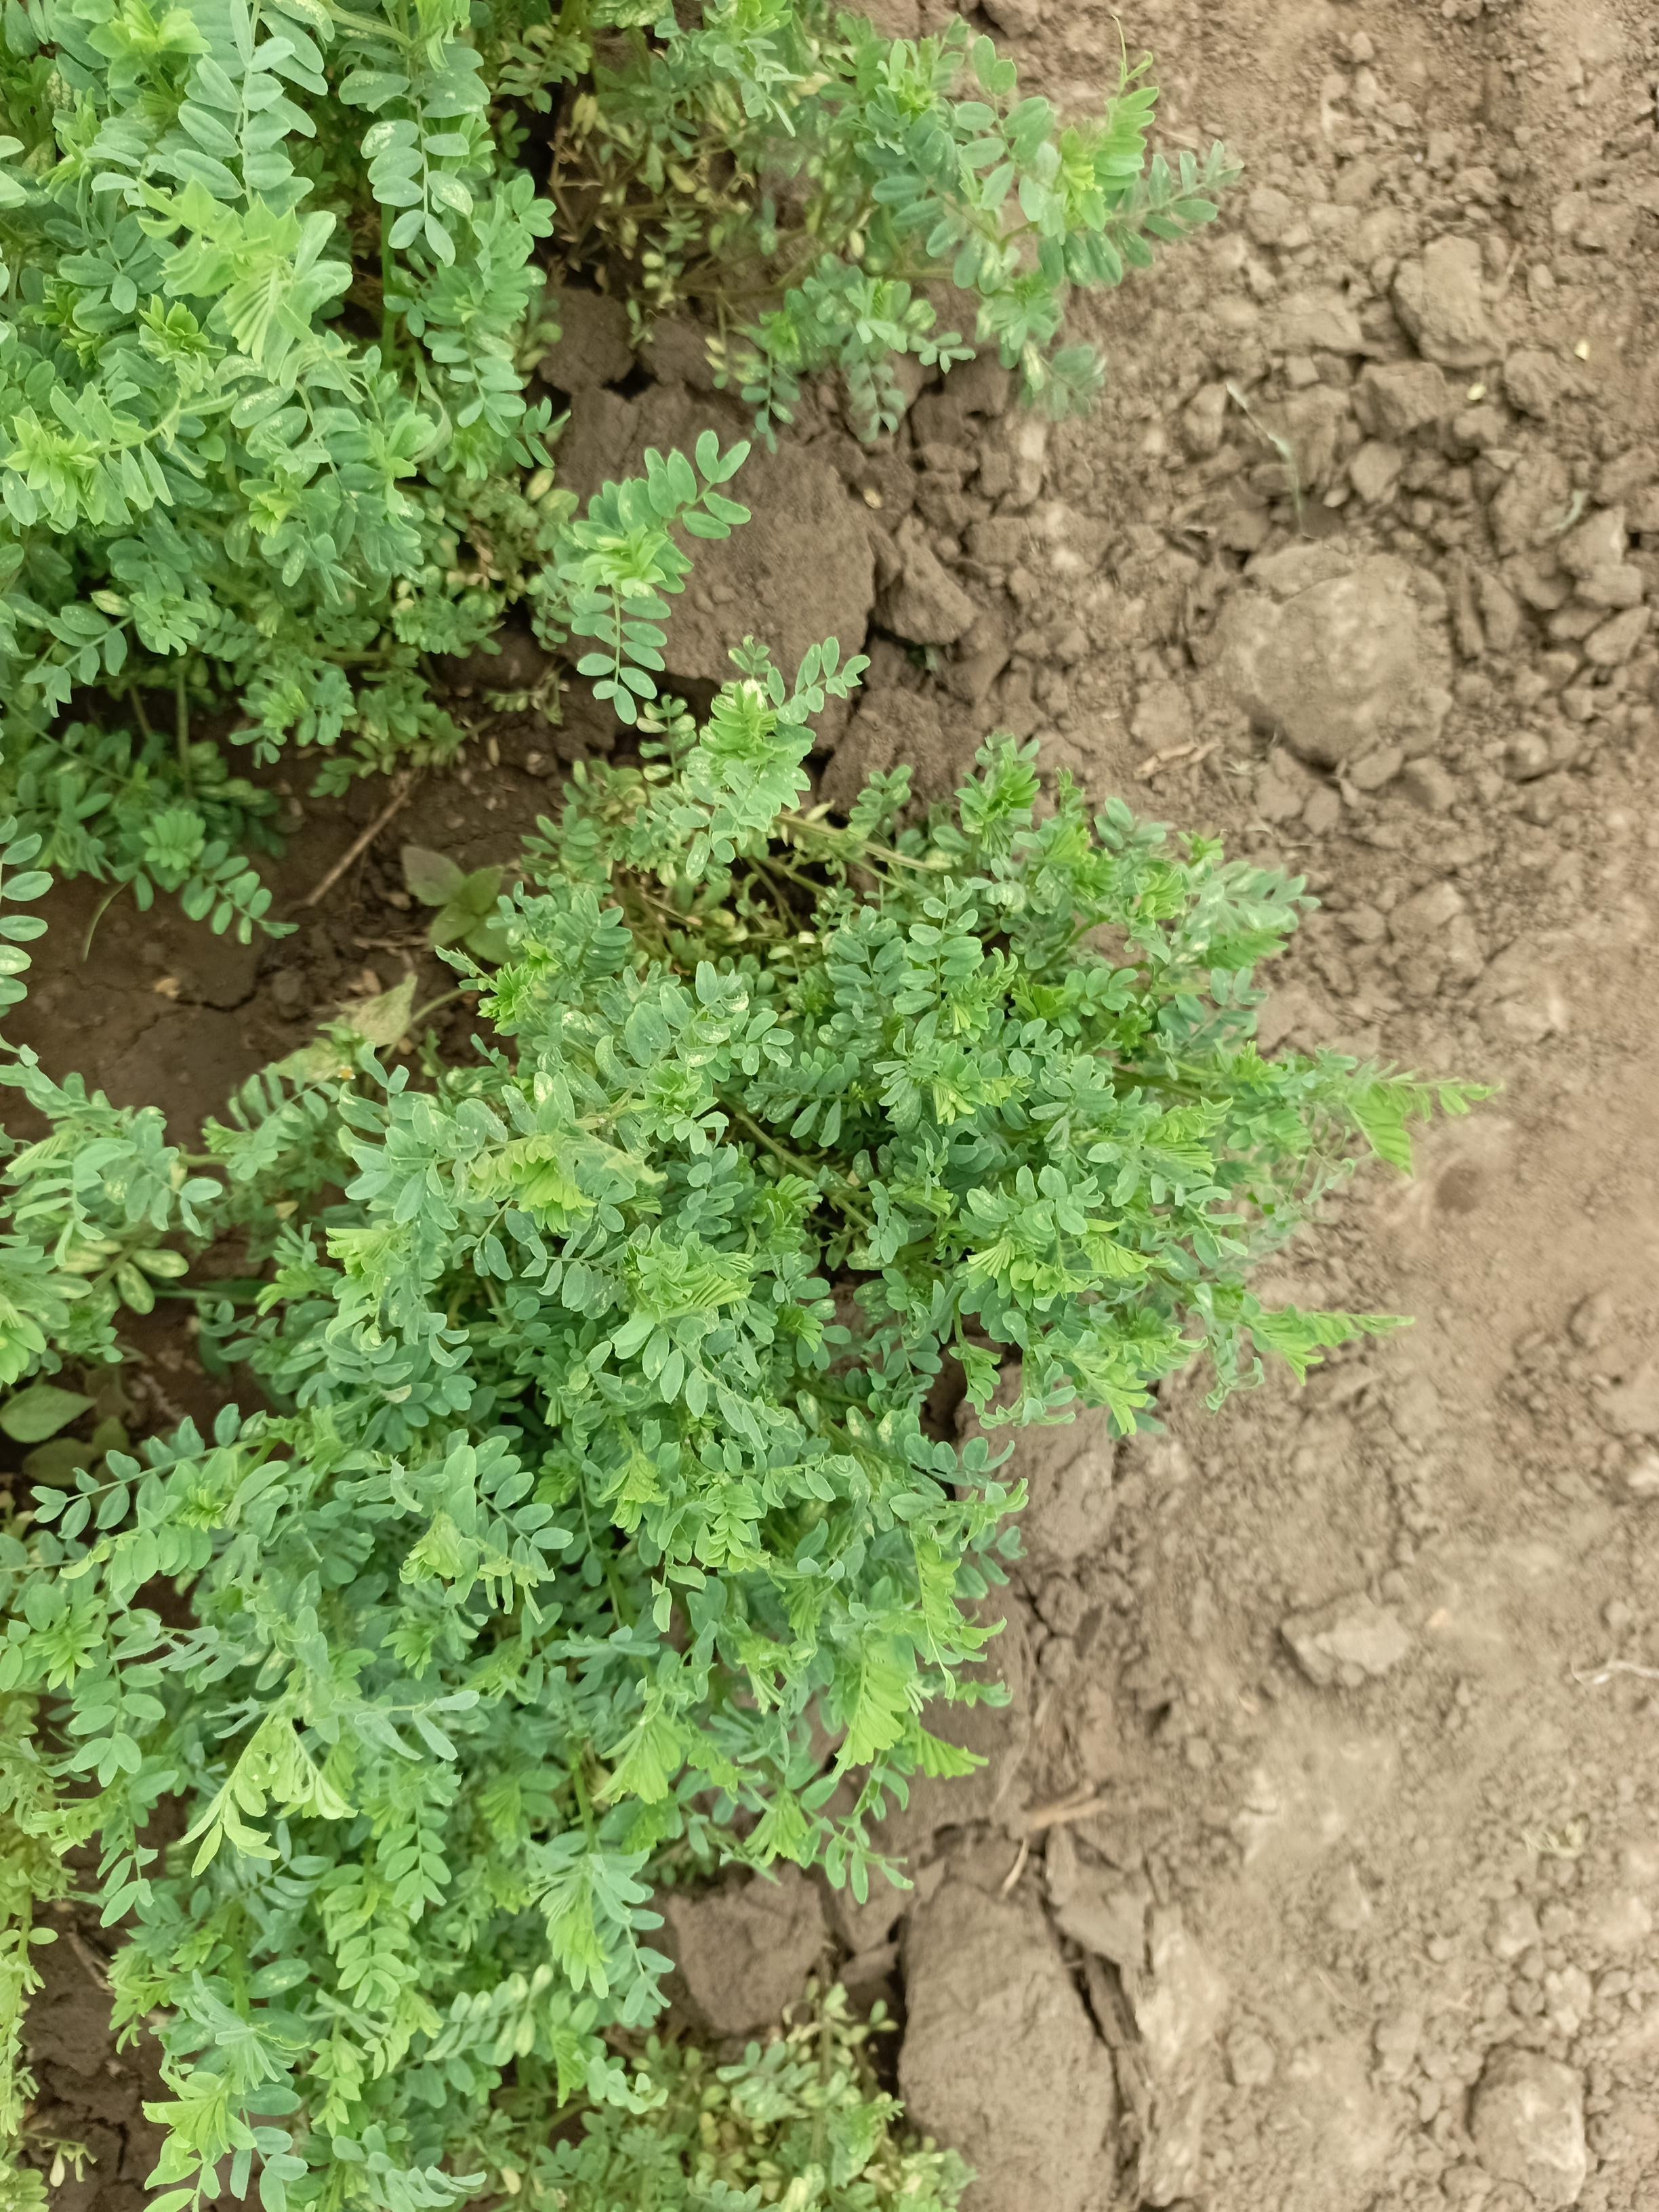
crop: lentil
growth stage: vegetative
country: Tanzania
